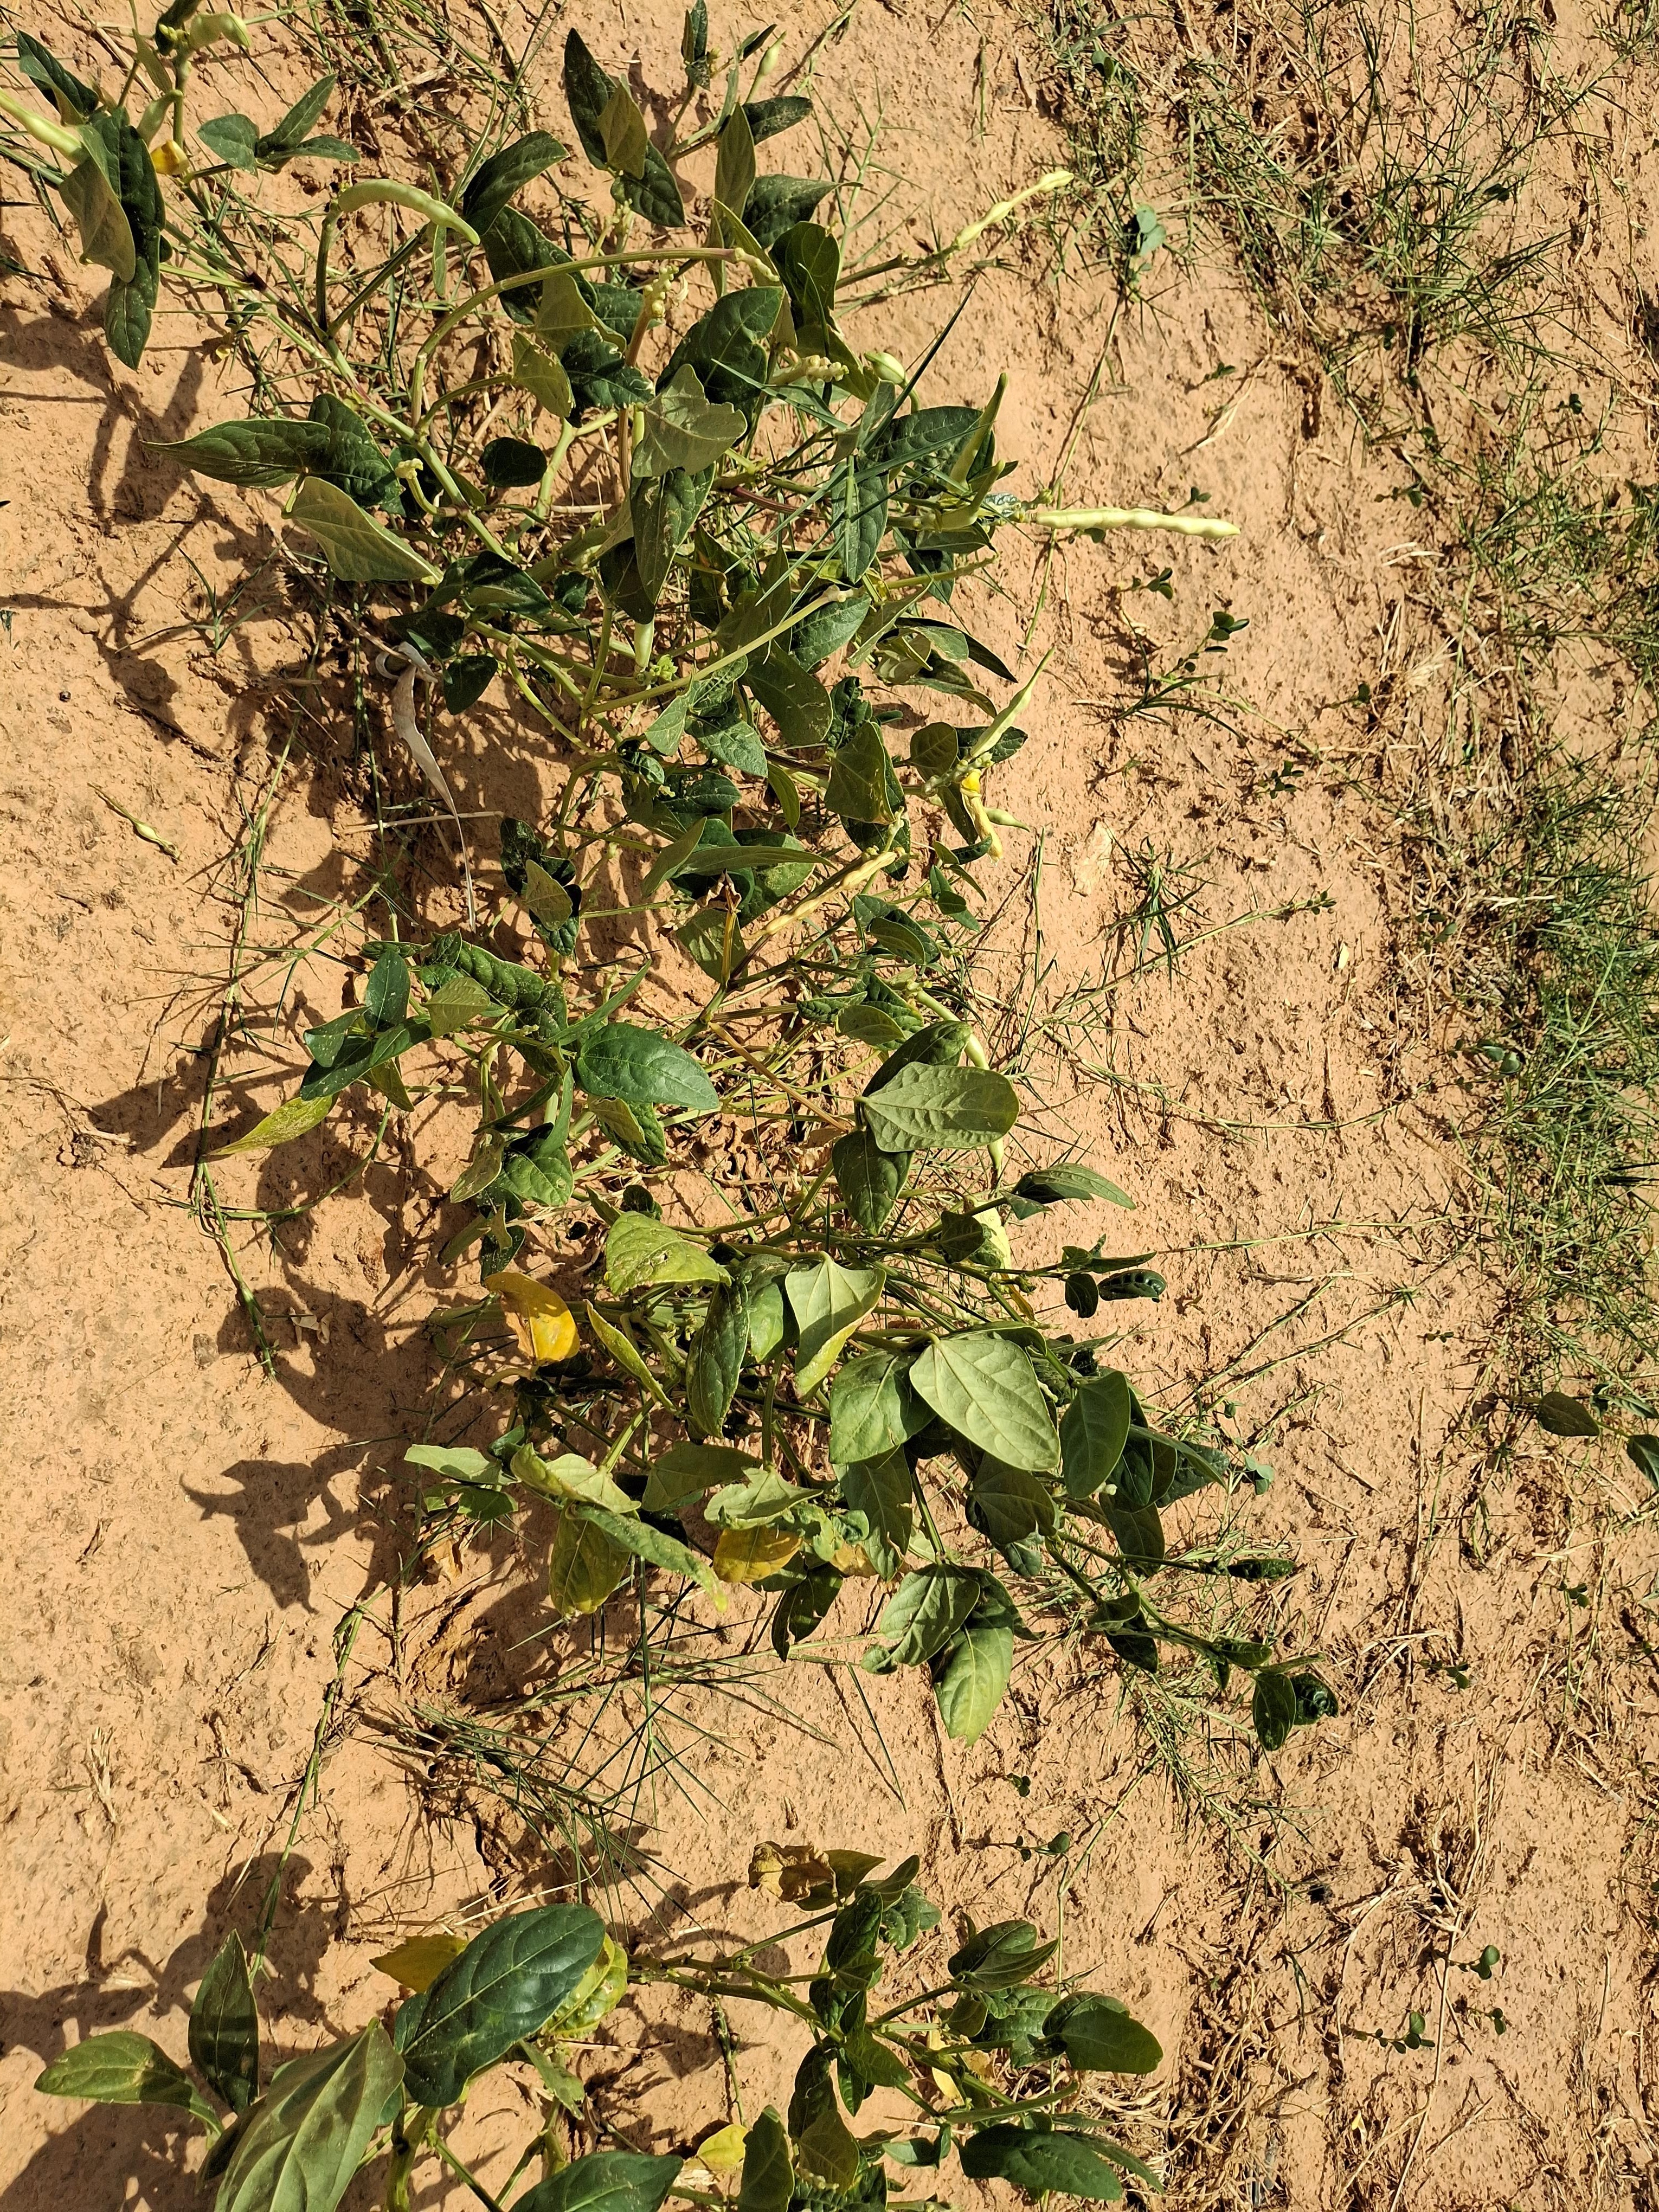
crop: cowpea
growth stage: harvest maturity
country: Nigeria
